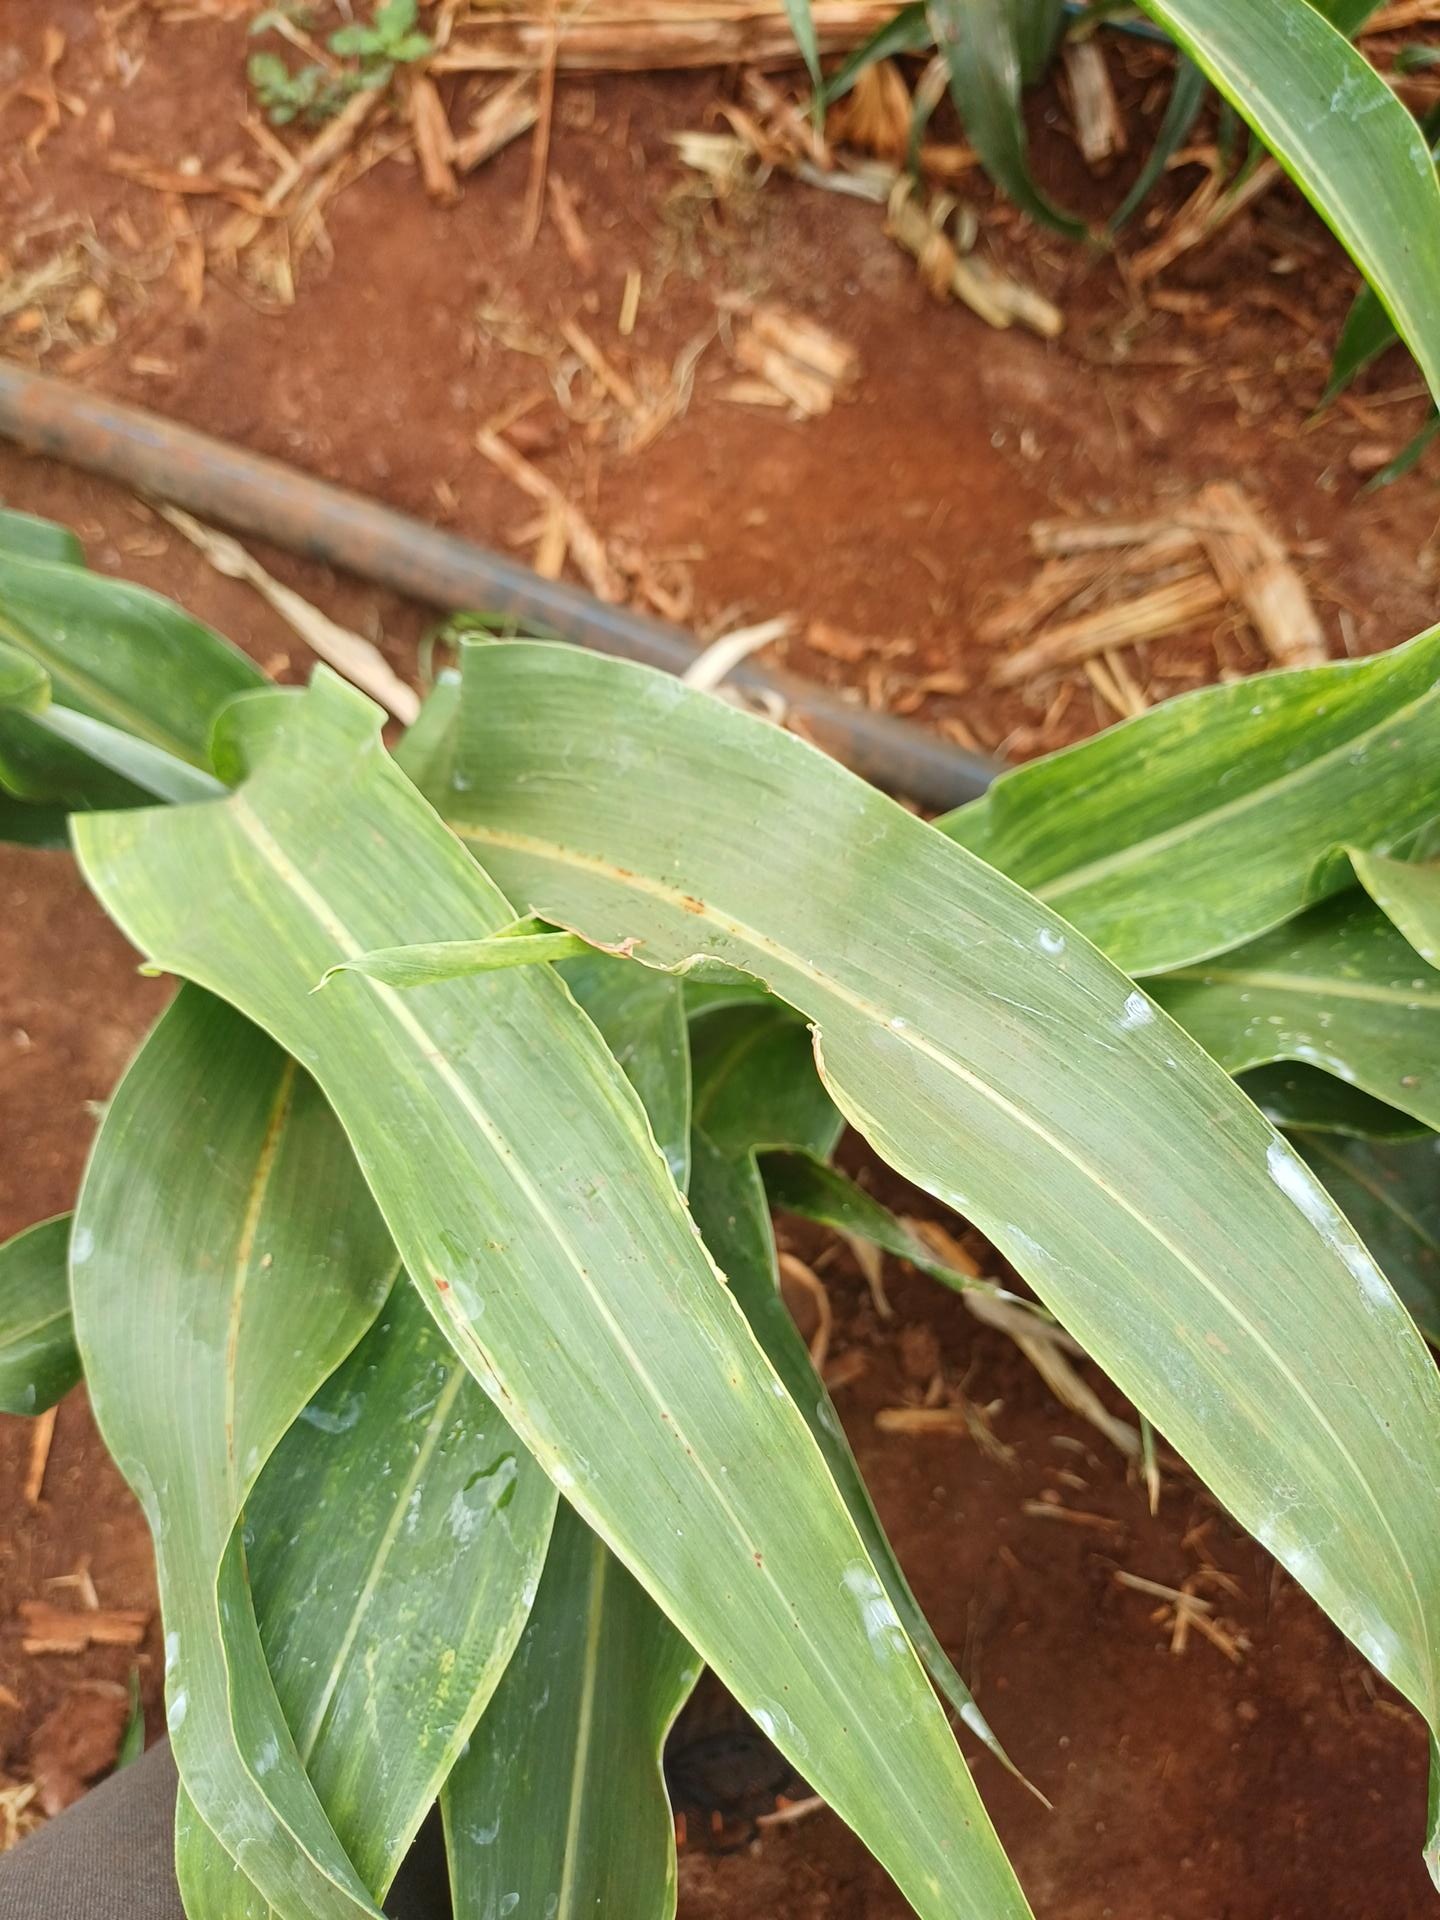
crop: sorghum
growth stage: heading tuber
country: Kenya
